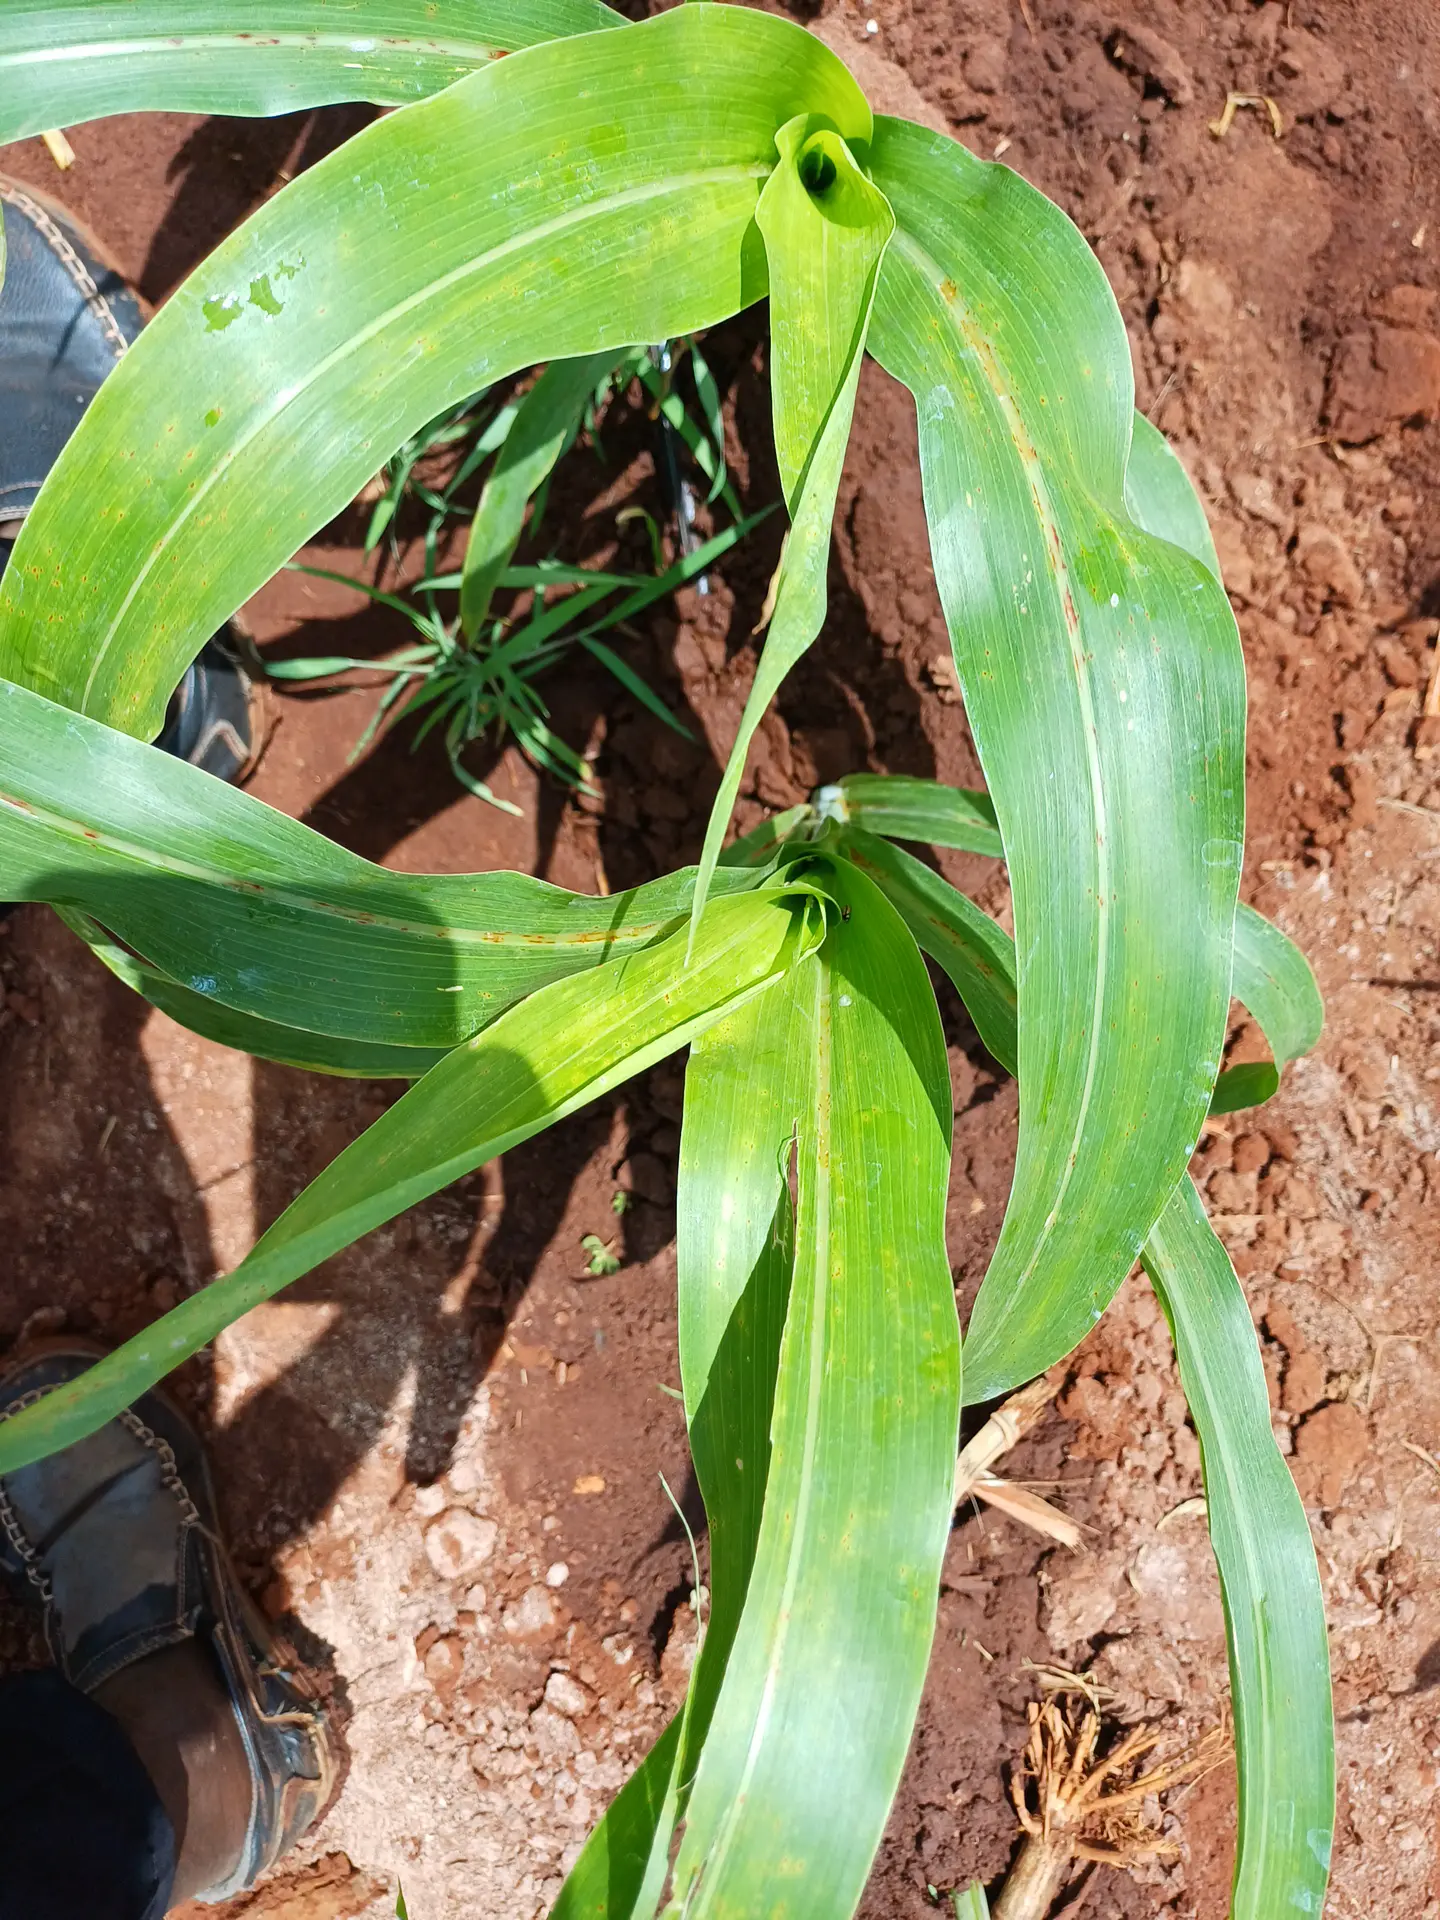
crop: sorghum
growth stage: vegetative
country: Kenya
